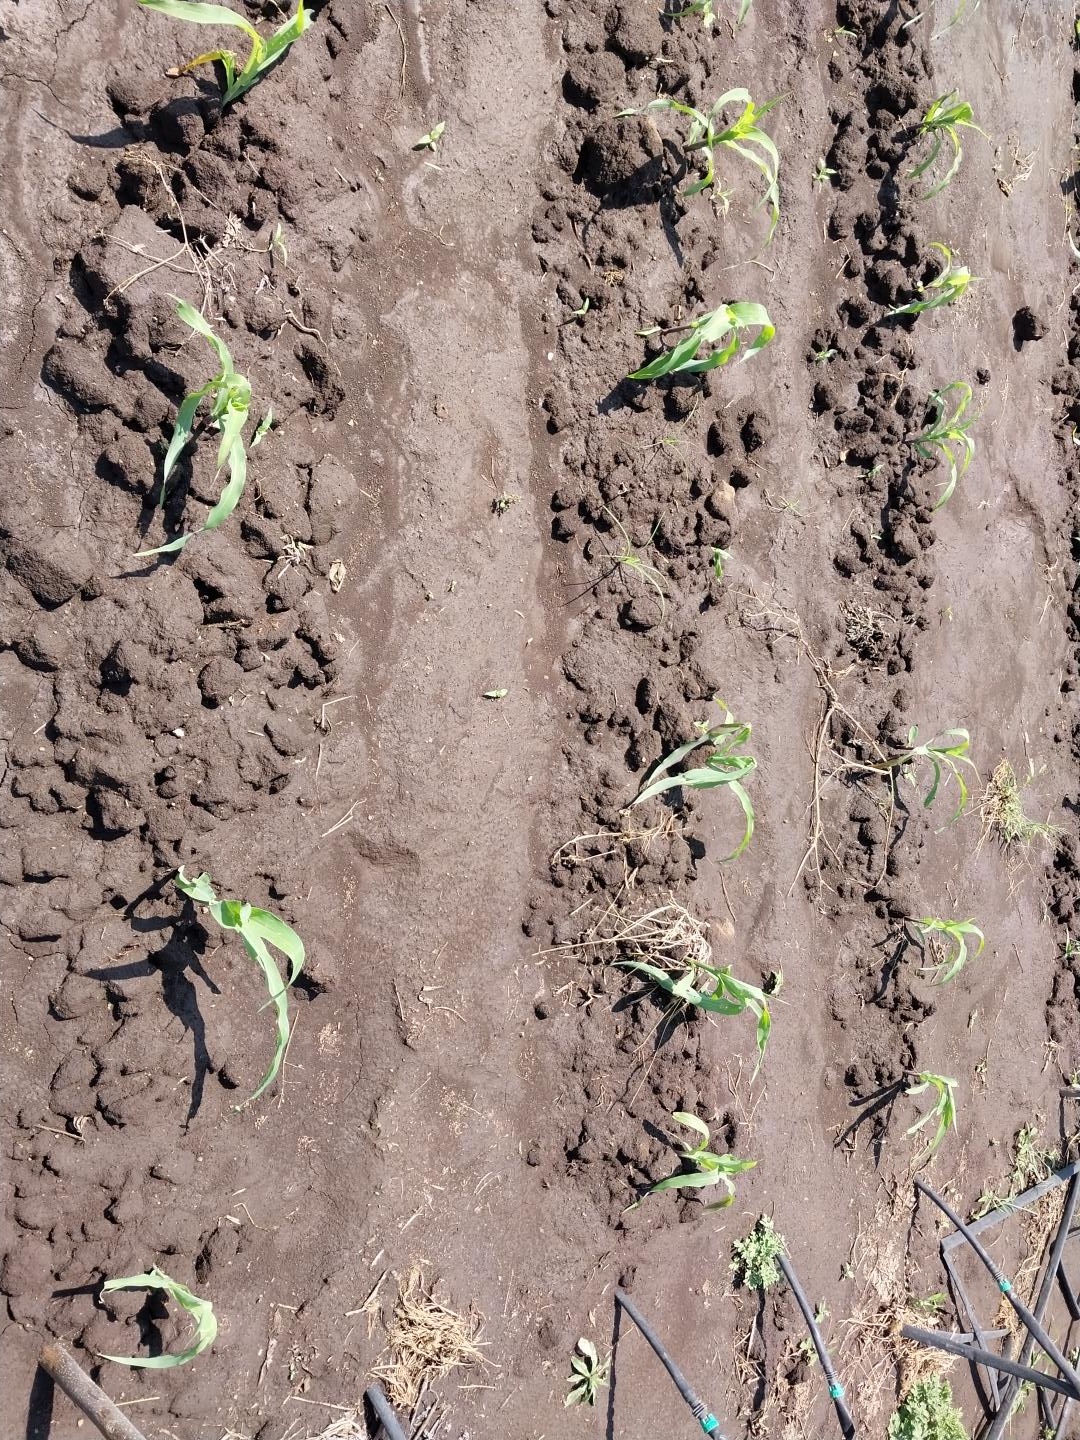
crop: maize
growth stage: emergence
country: Tanzania
